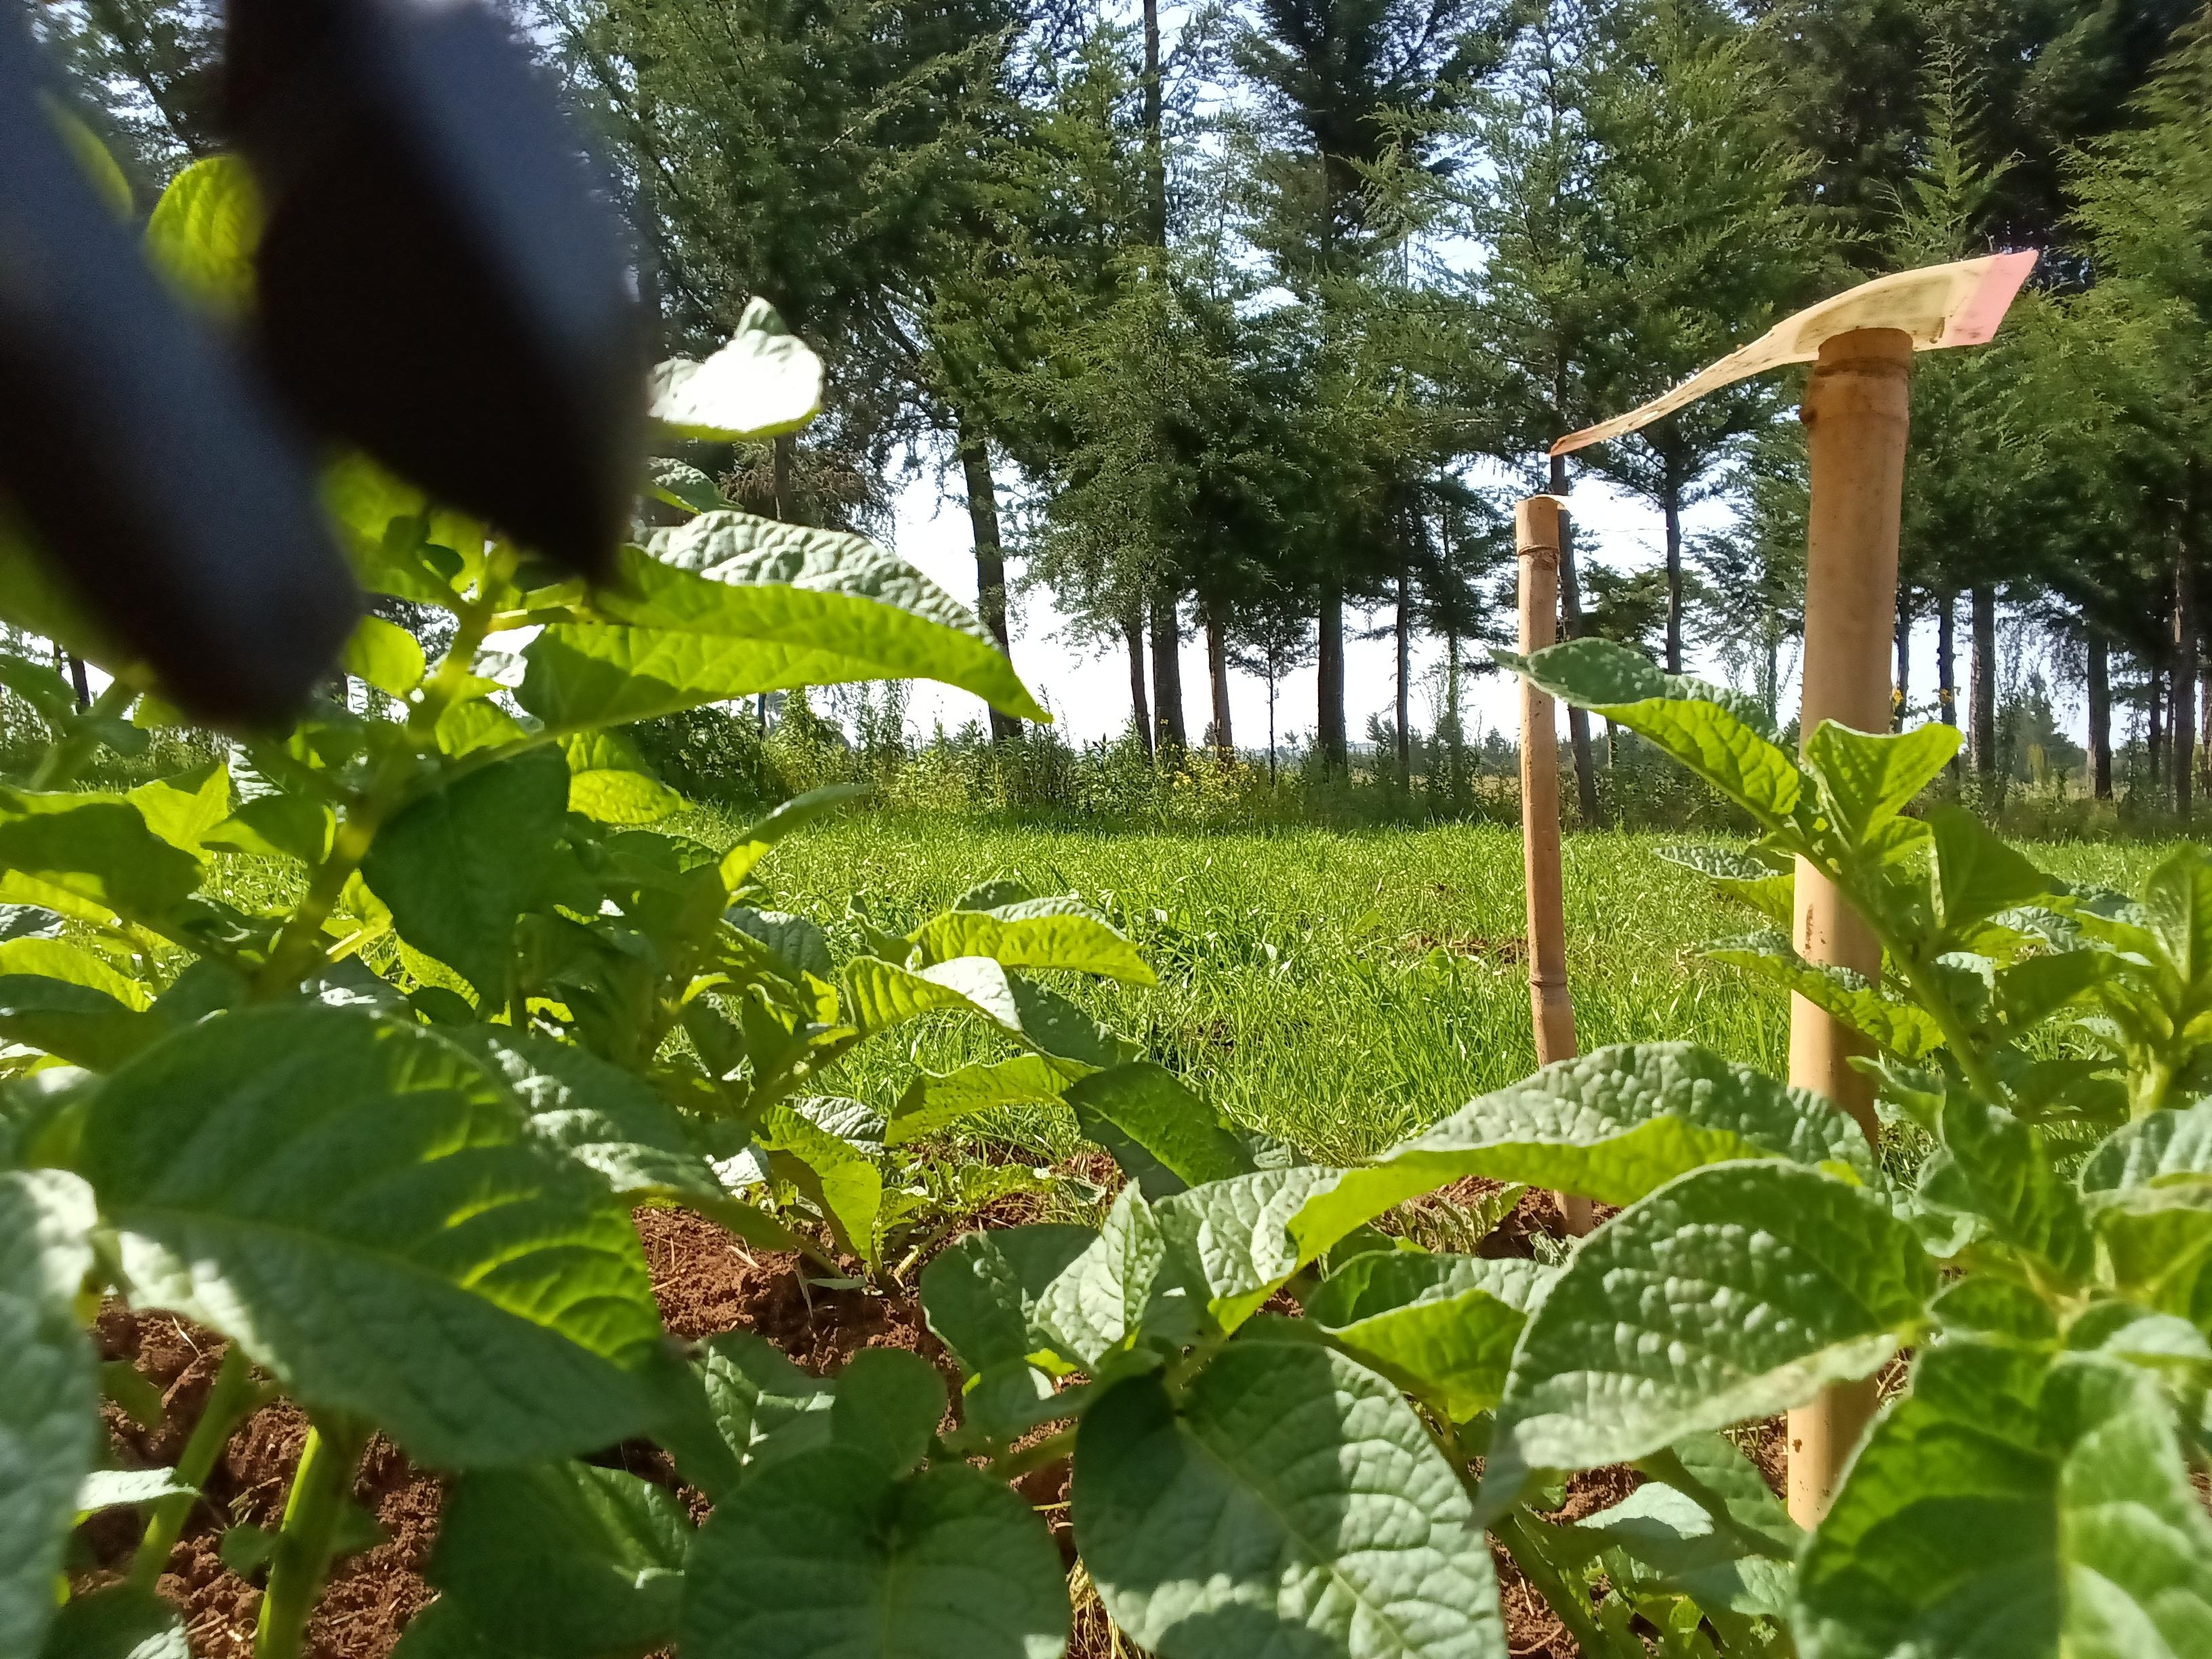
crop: potato
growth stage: vegetative
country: Kenya
